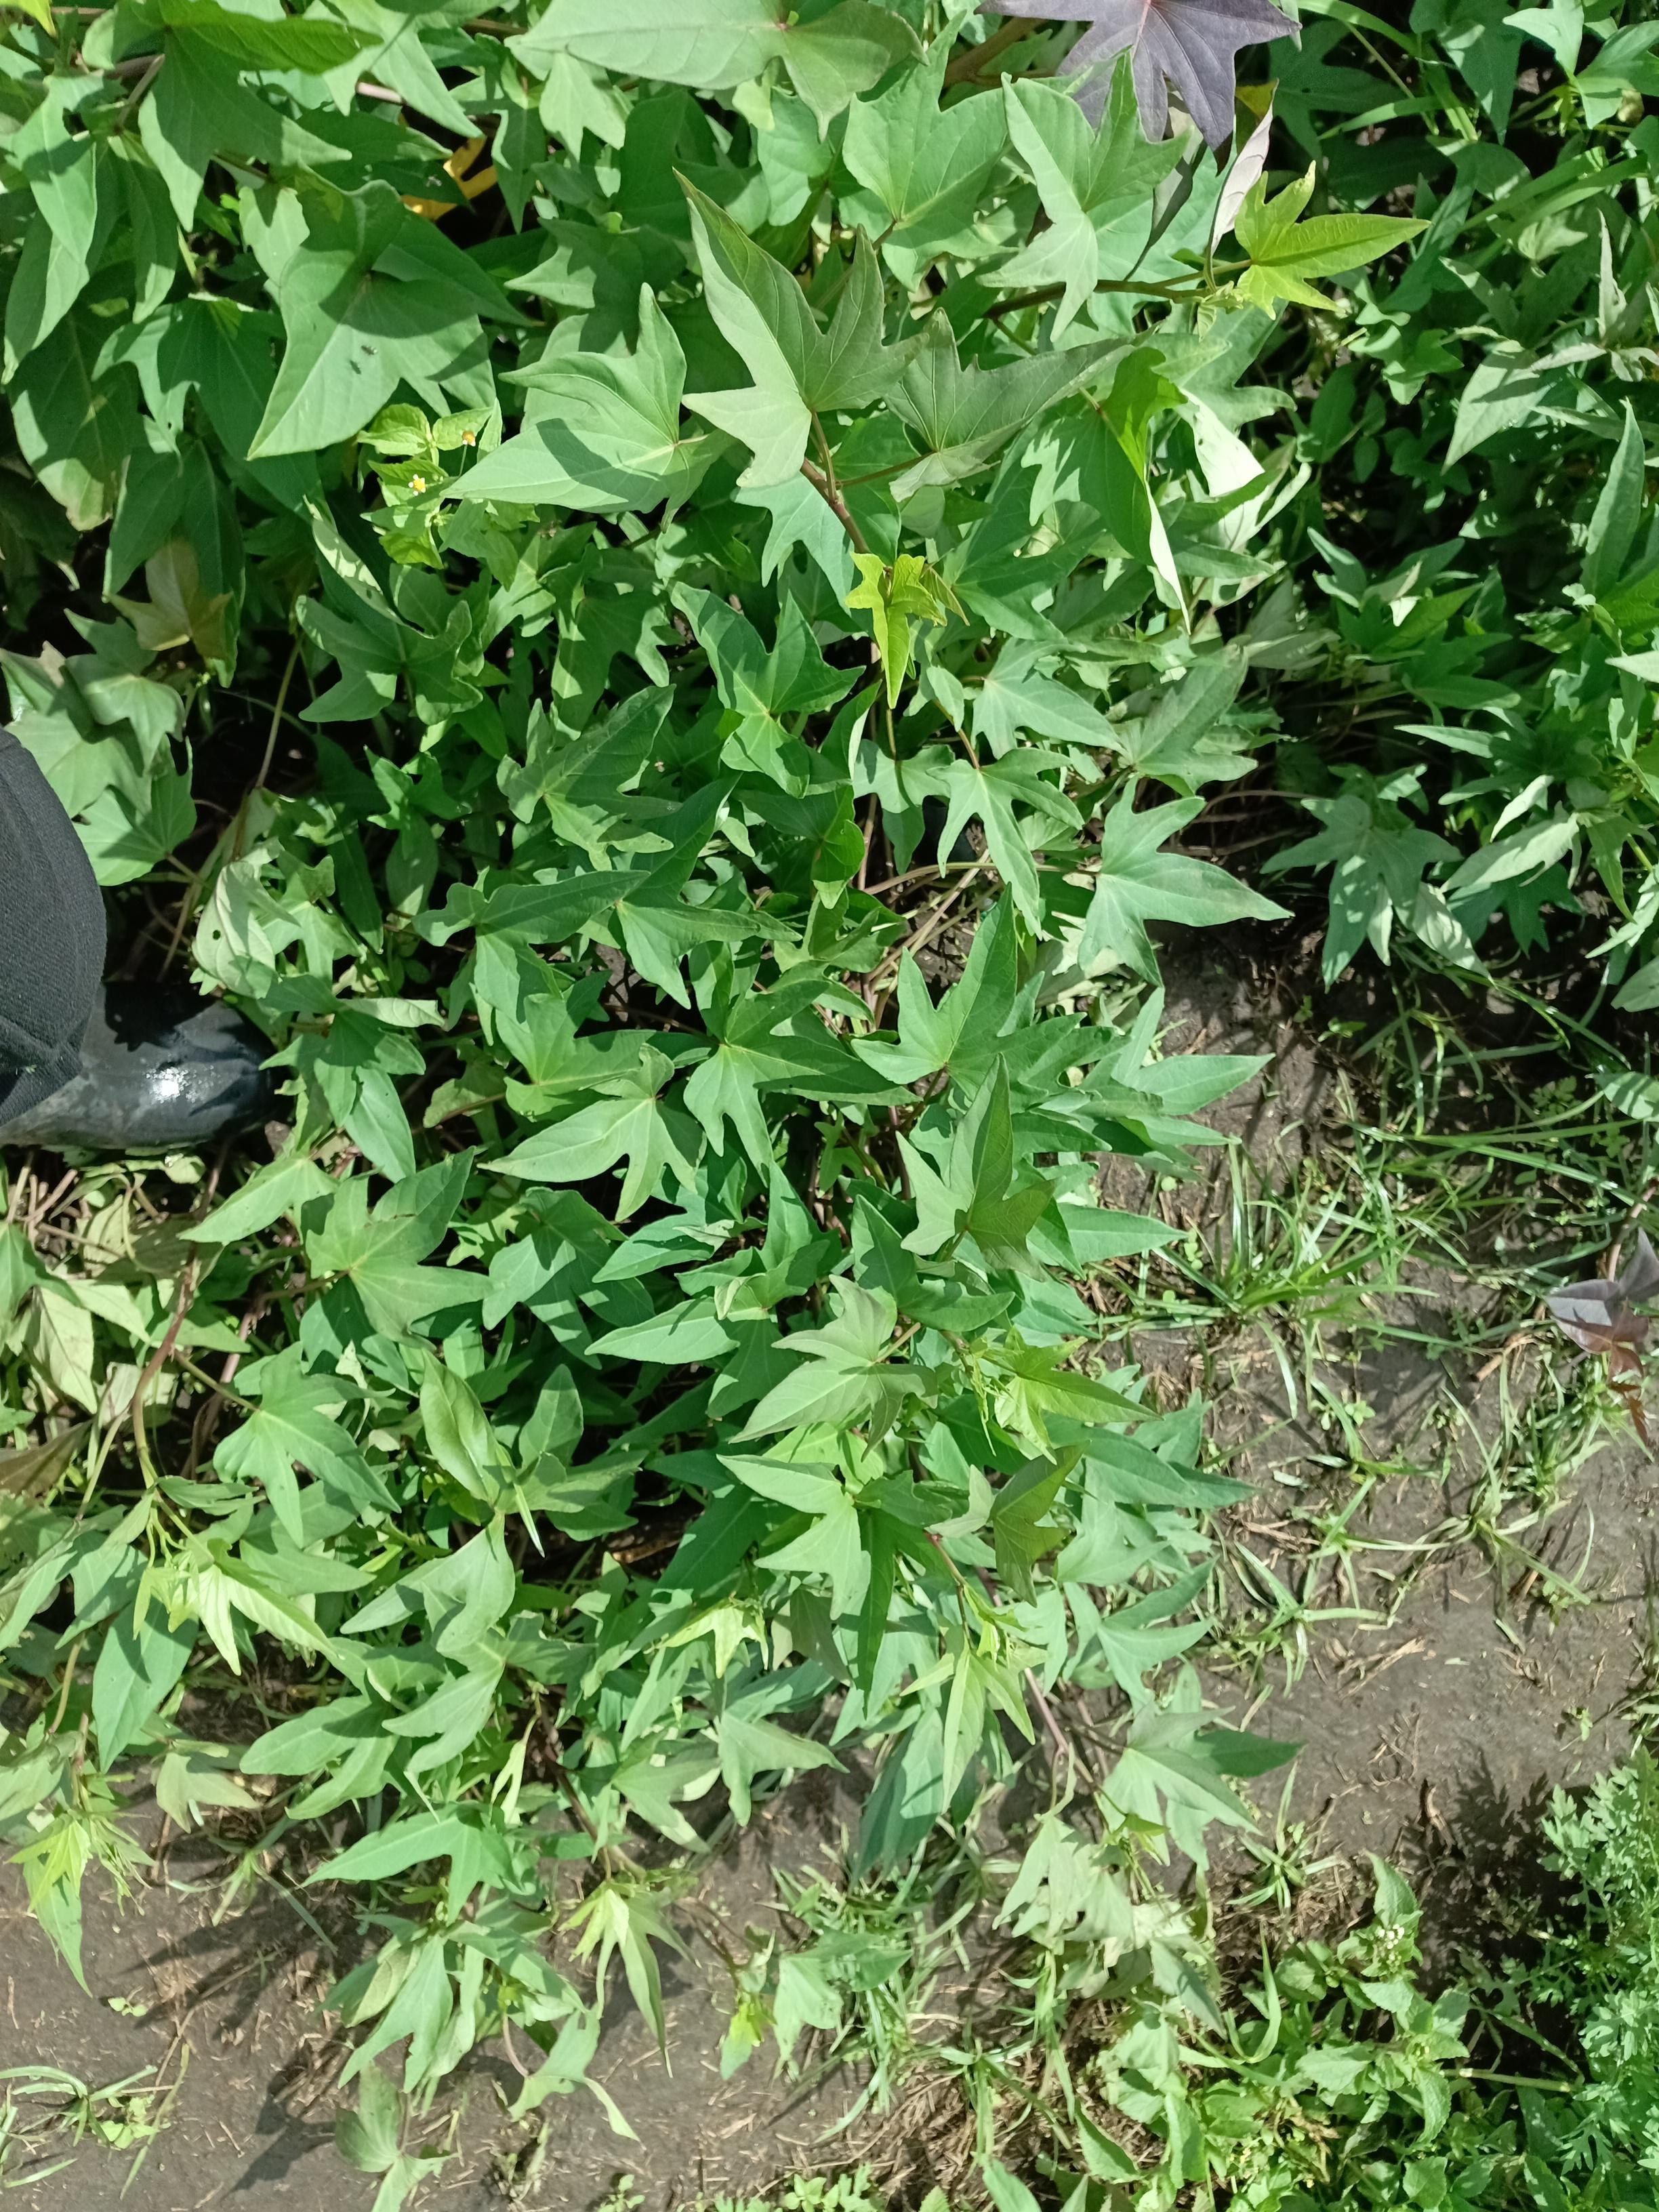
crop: sweet potato
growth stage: vegetative
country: Tanzania
